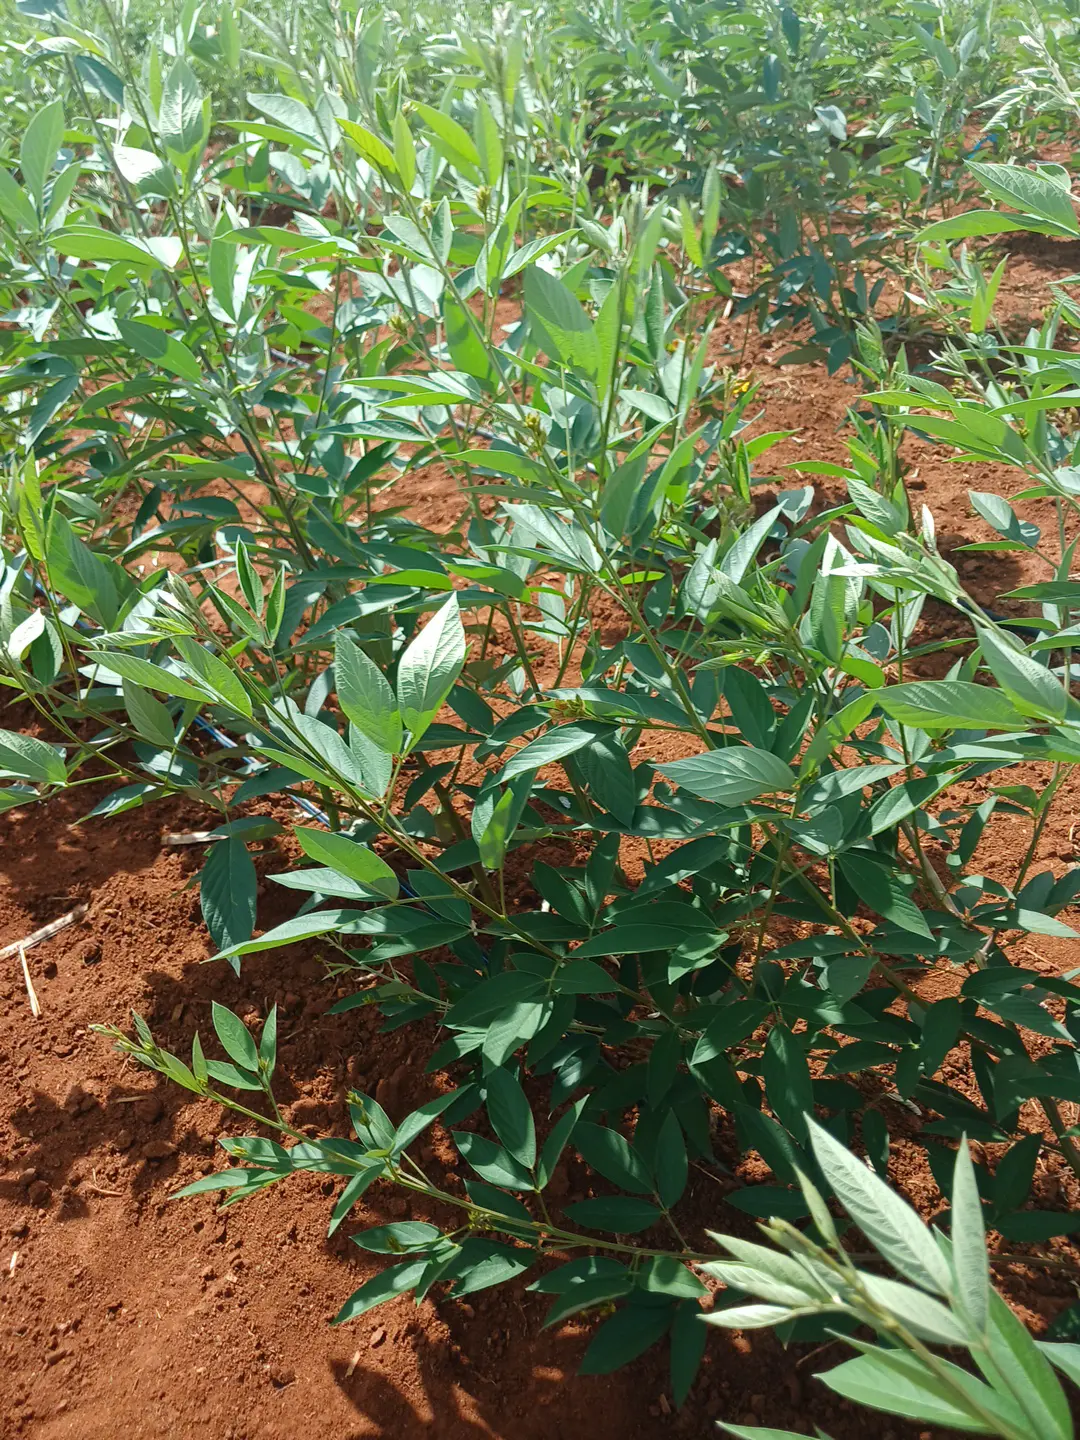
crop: pigeonpea
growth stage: vegetative
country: Kenya
